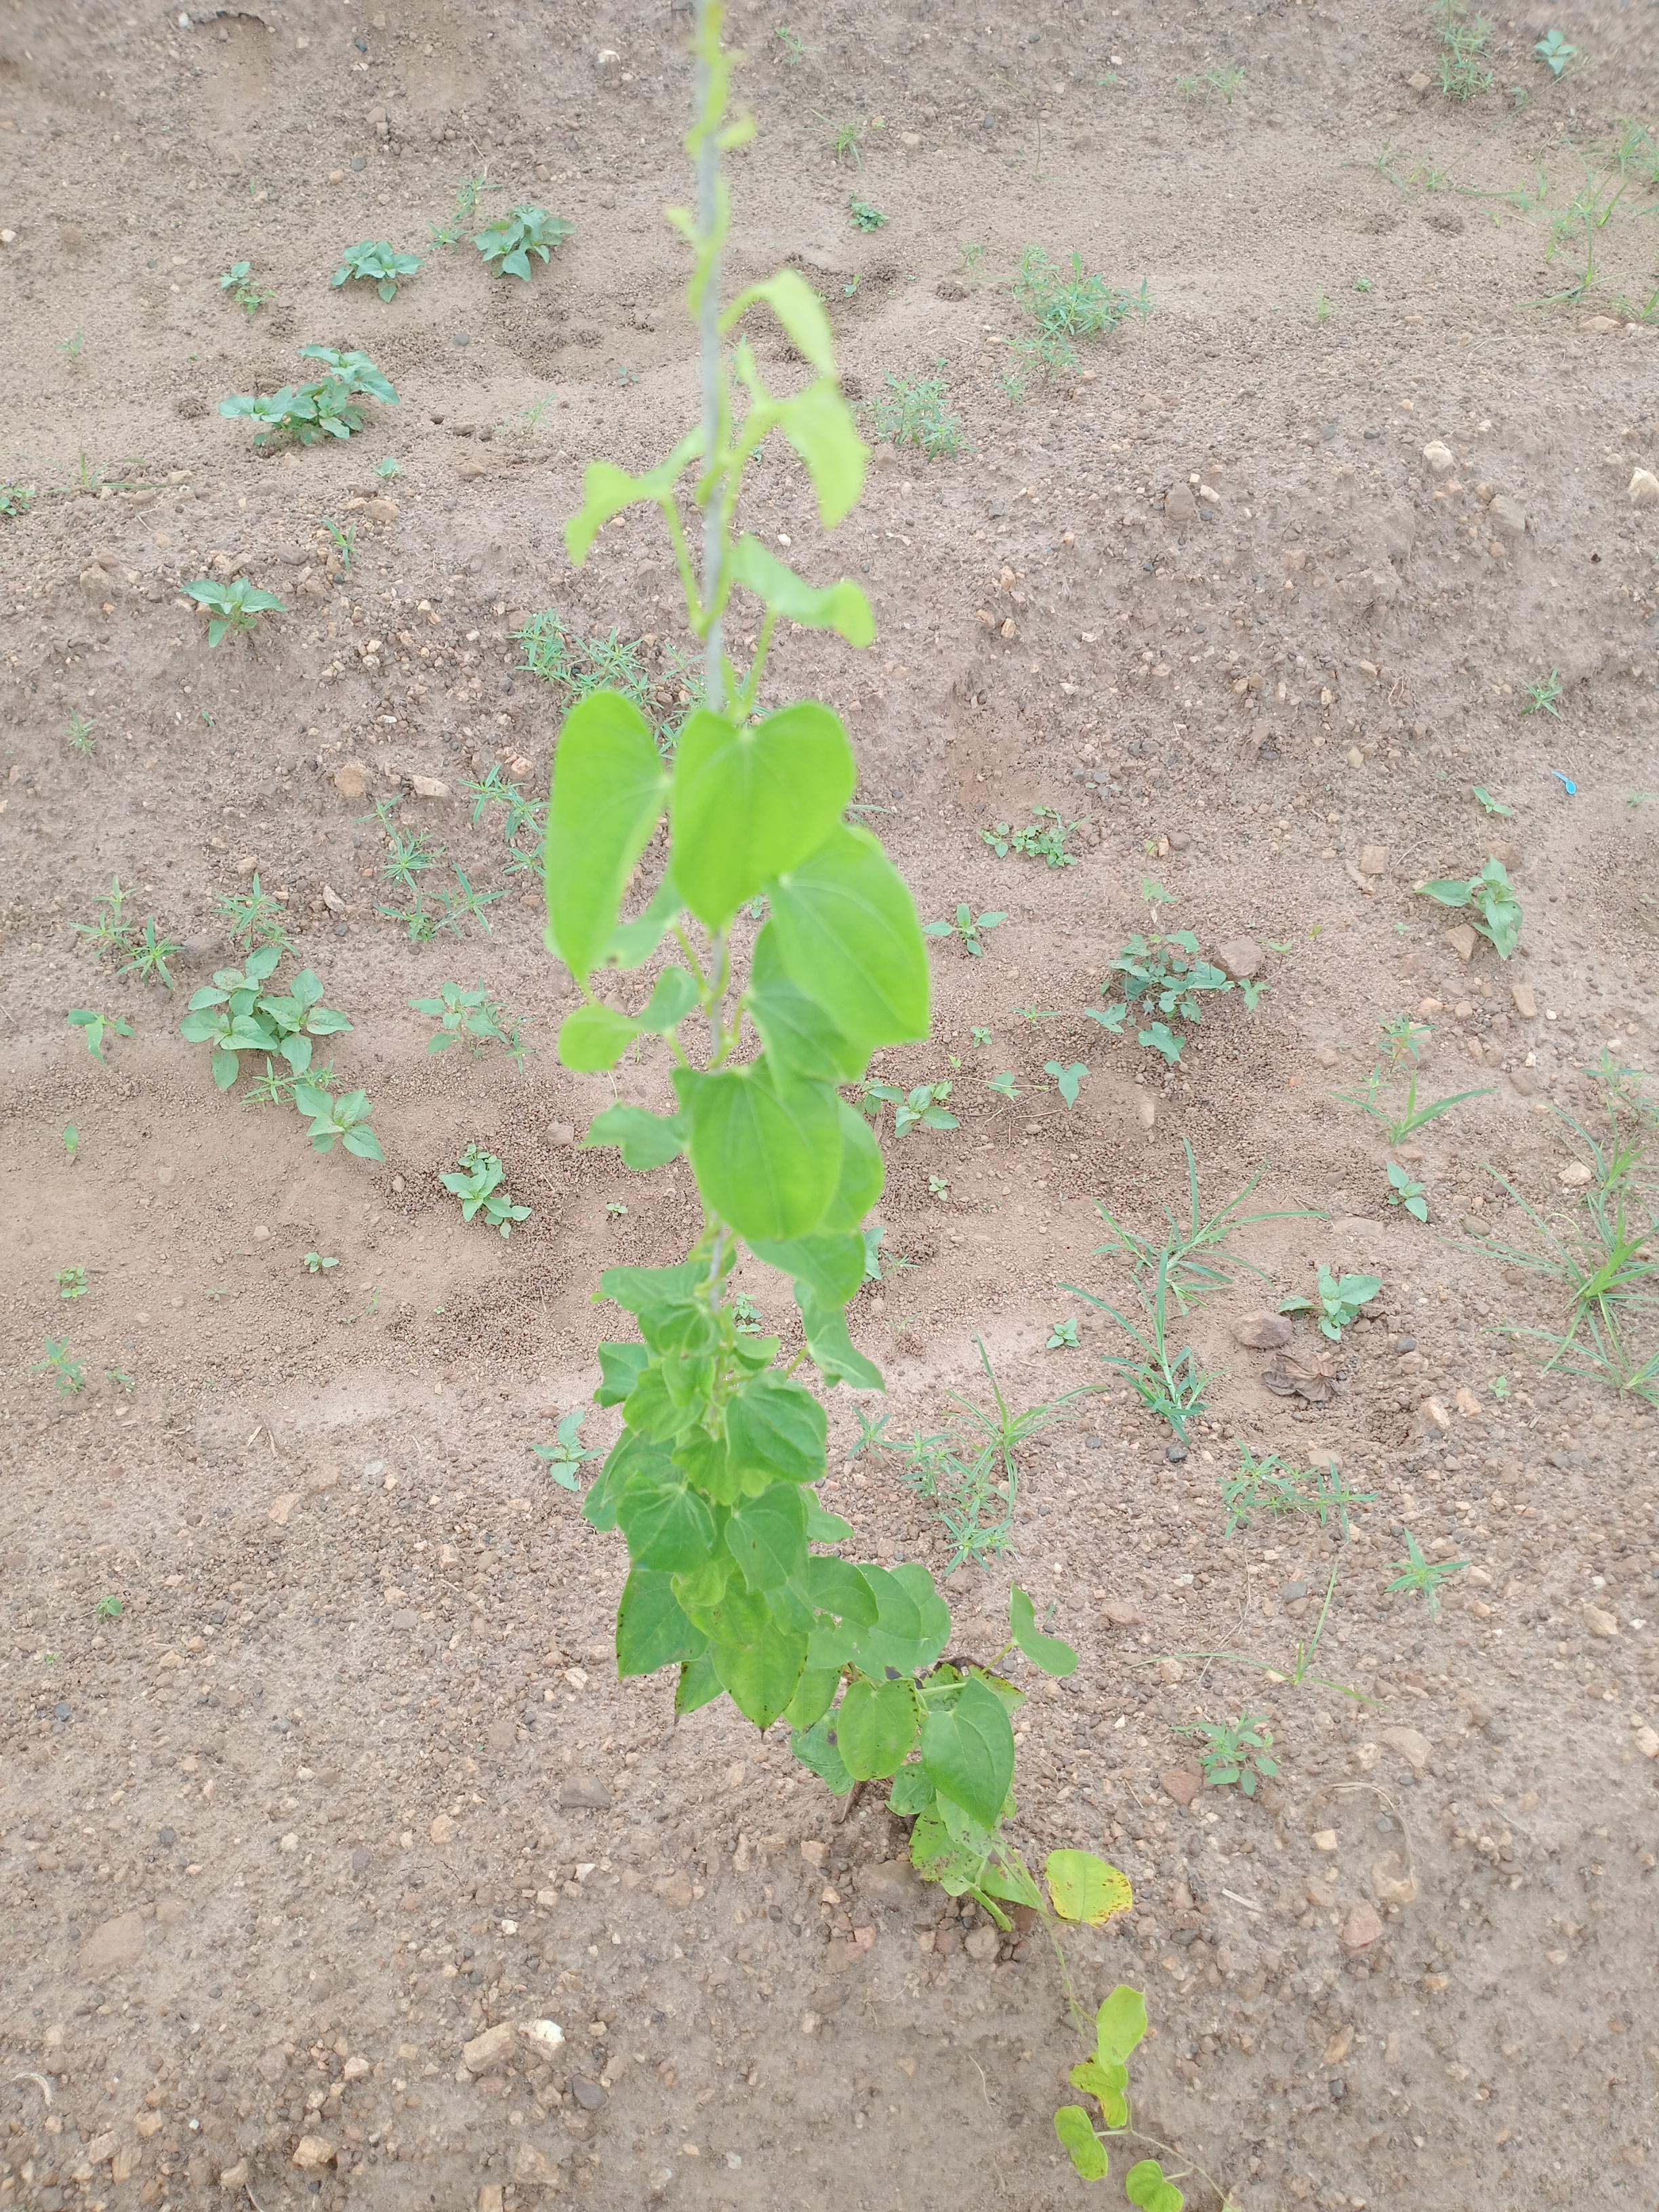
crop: yam
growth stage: vegetative
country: Nigeria
